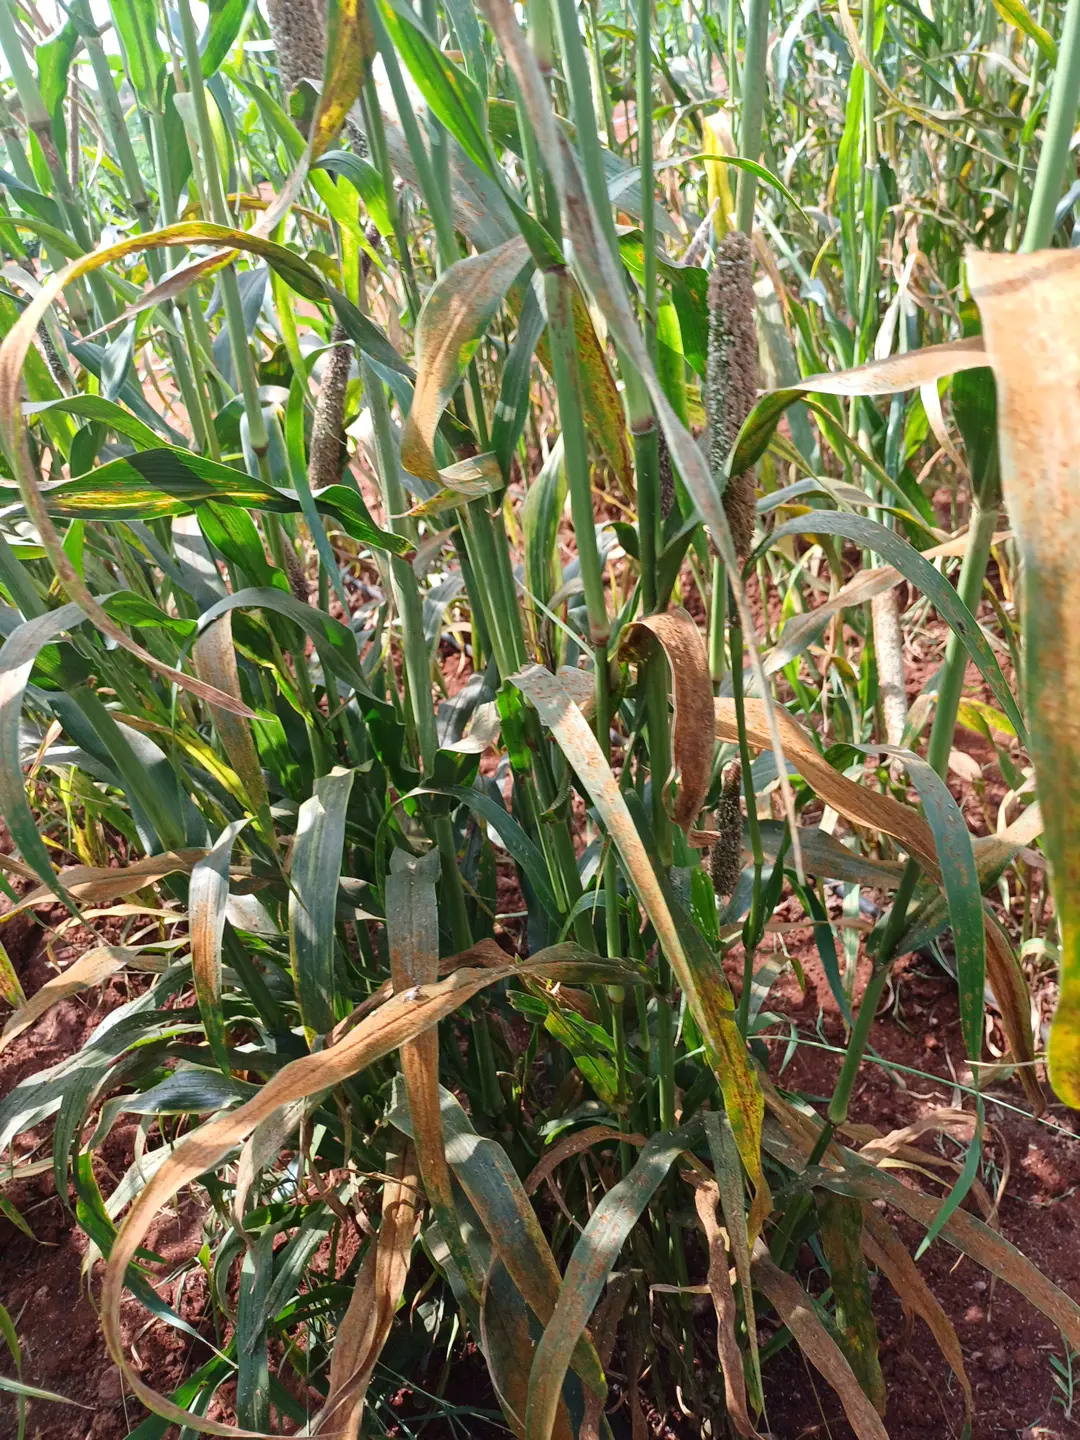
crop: pearl millet
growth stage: filling grain
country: Kenya
